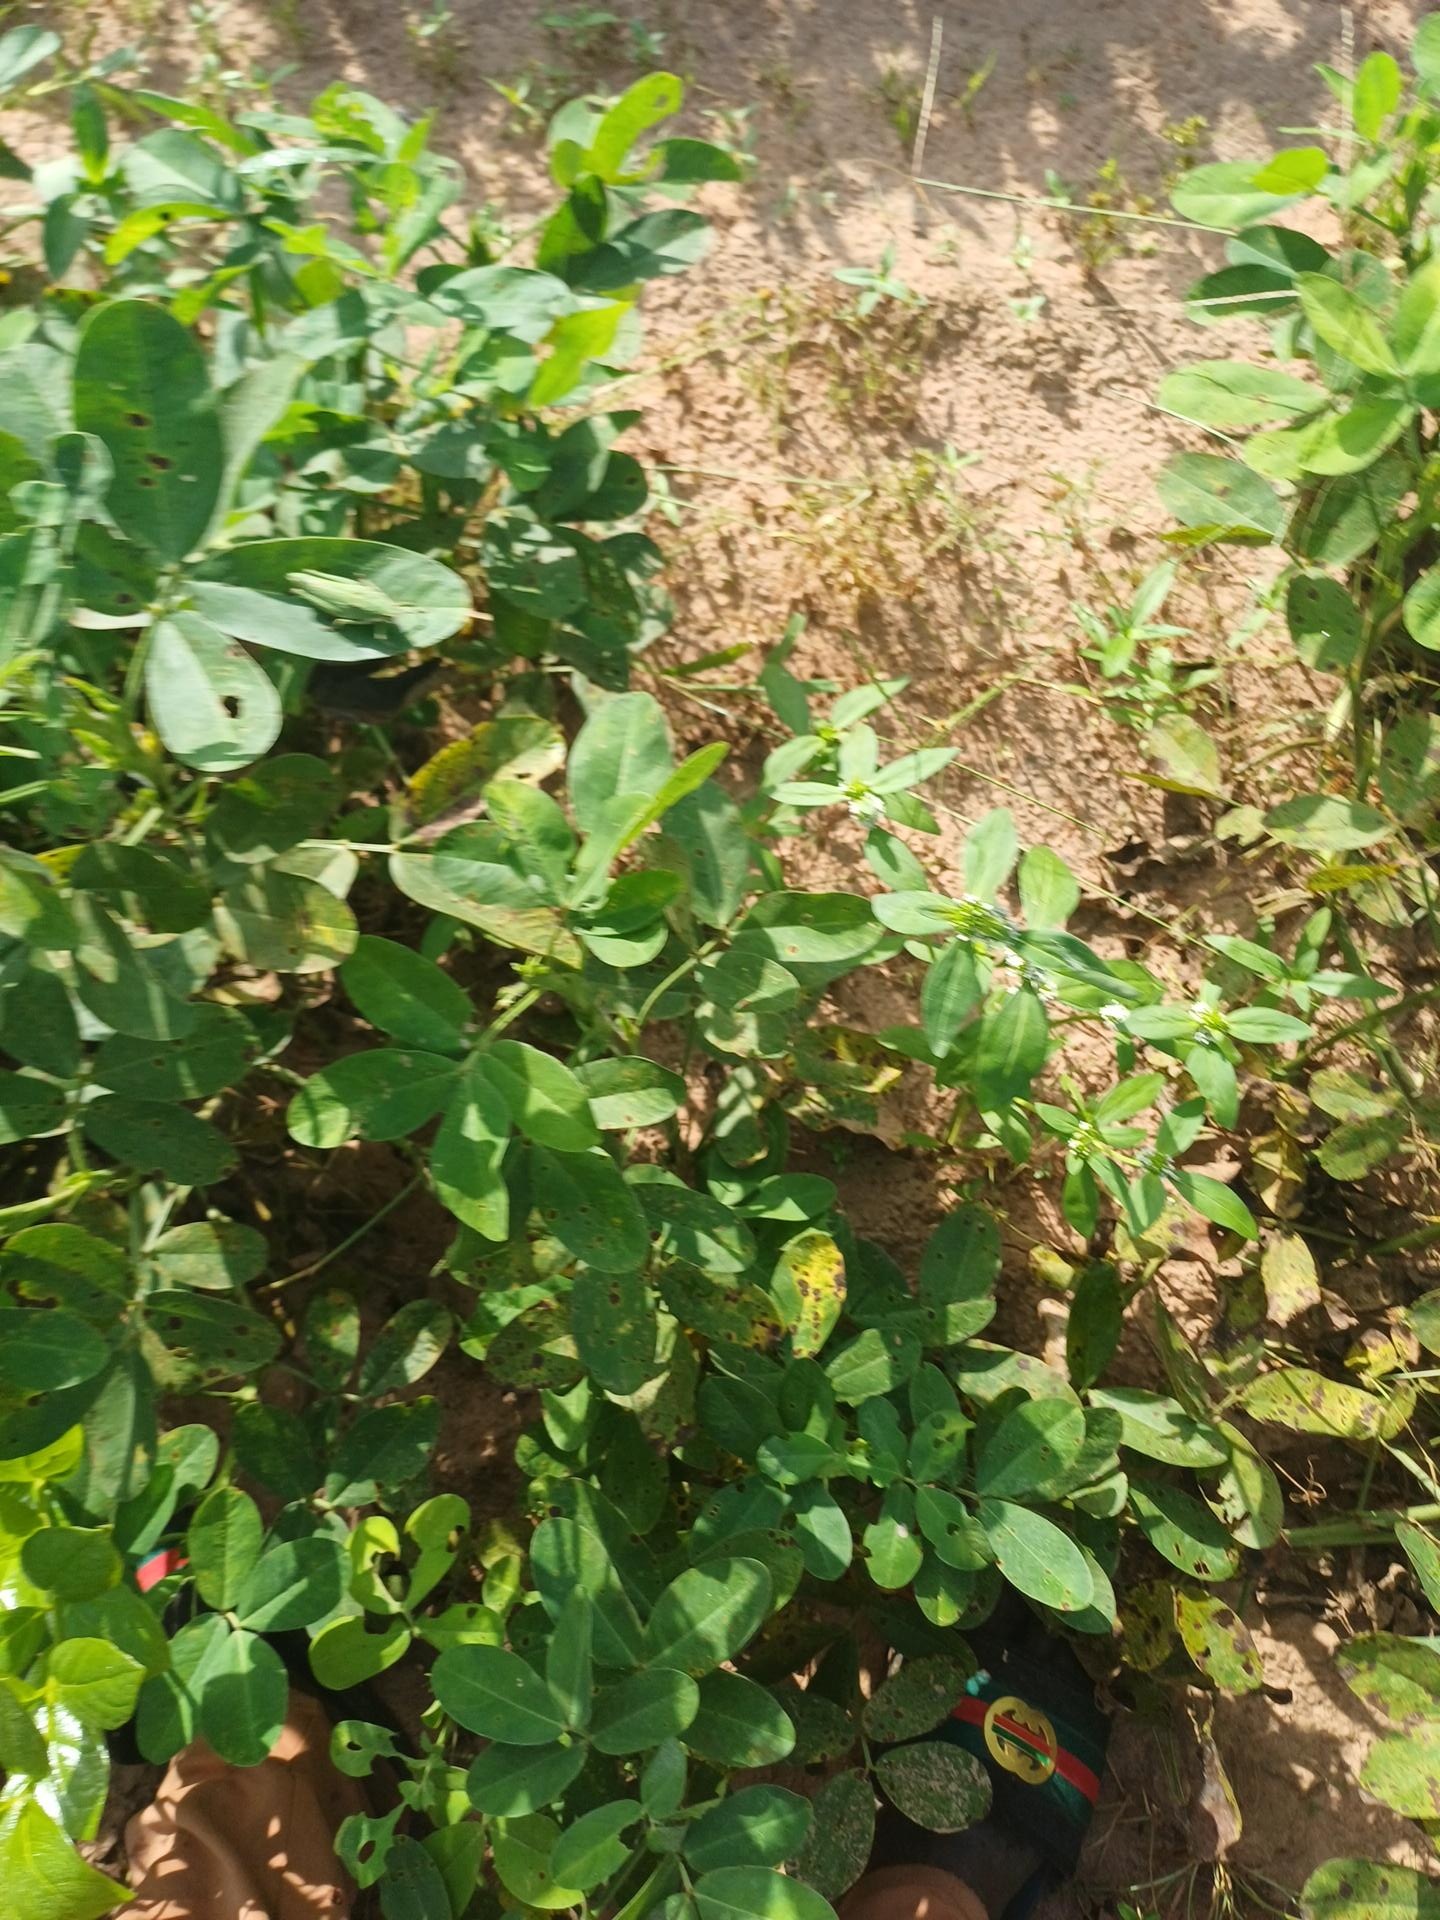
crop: groundnut
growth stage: flowering
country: Senegal
